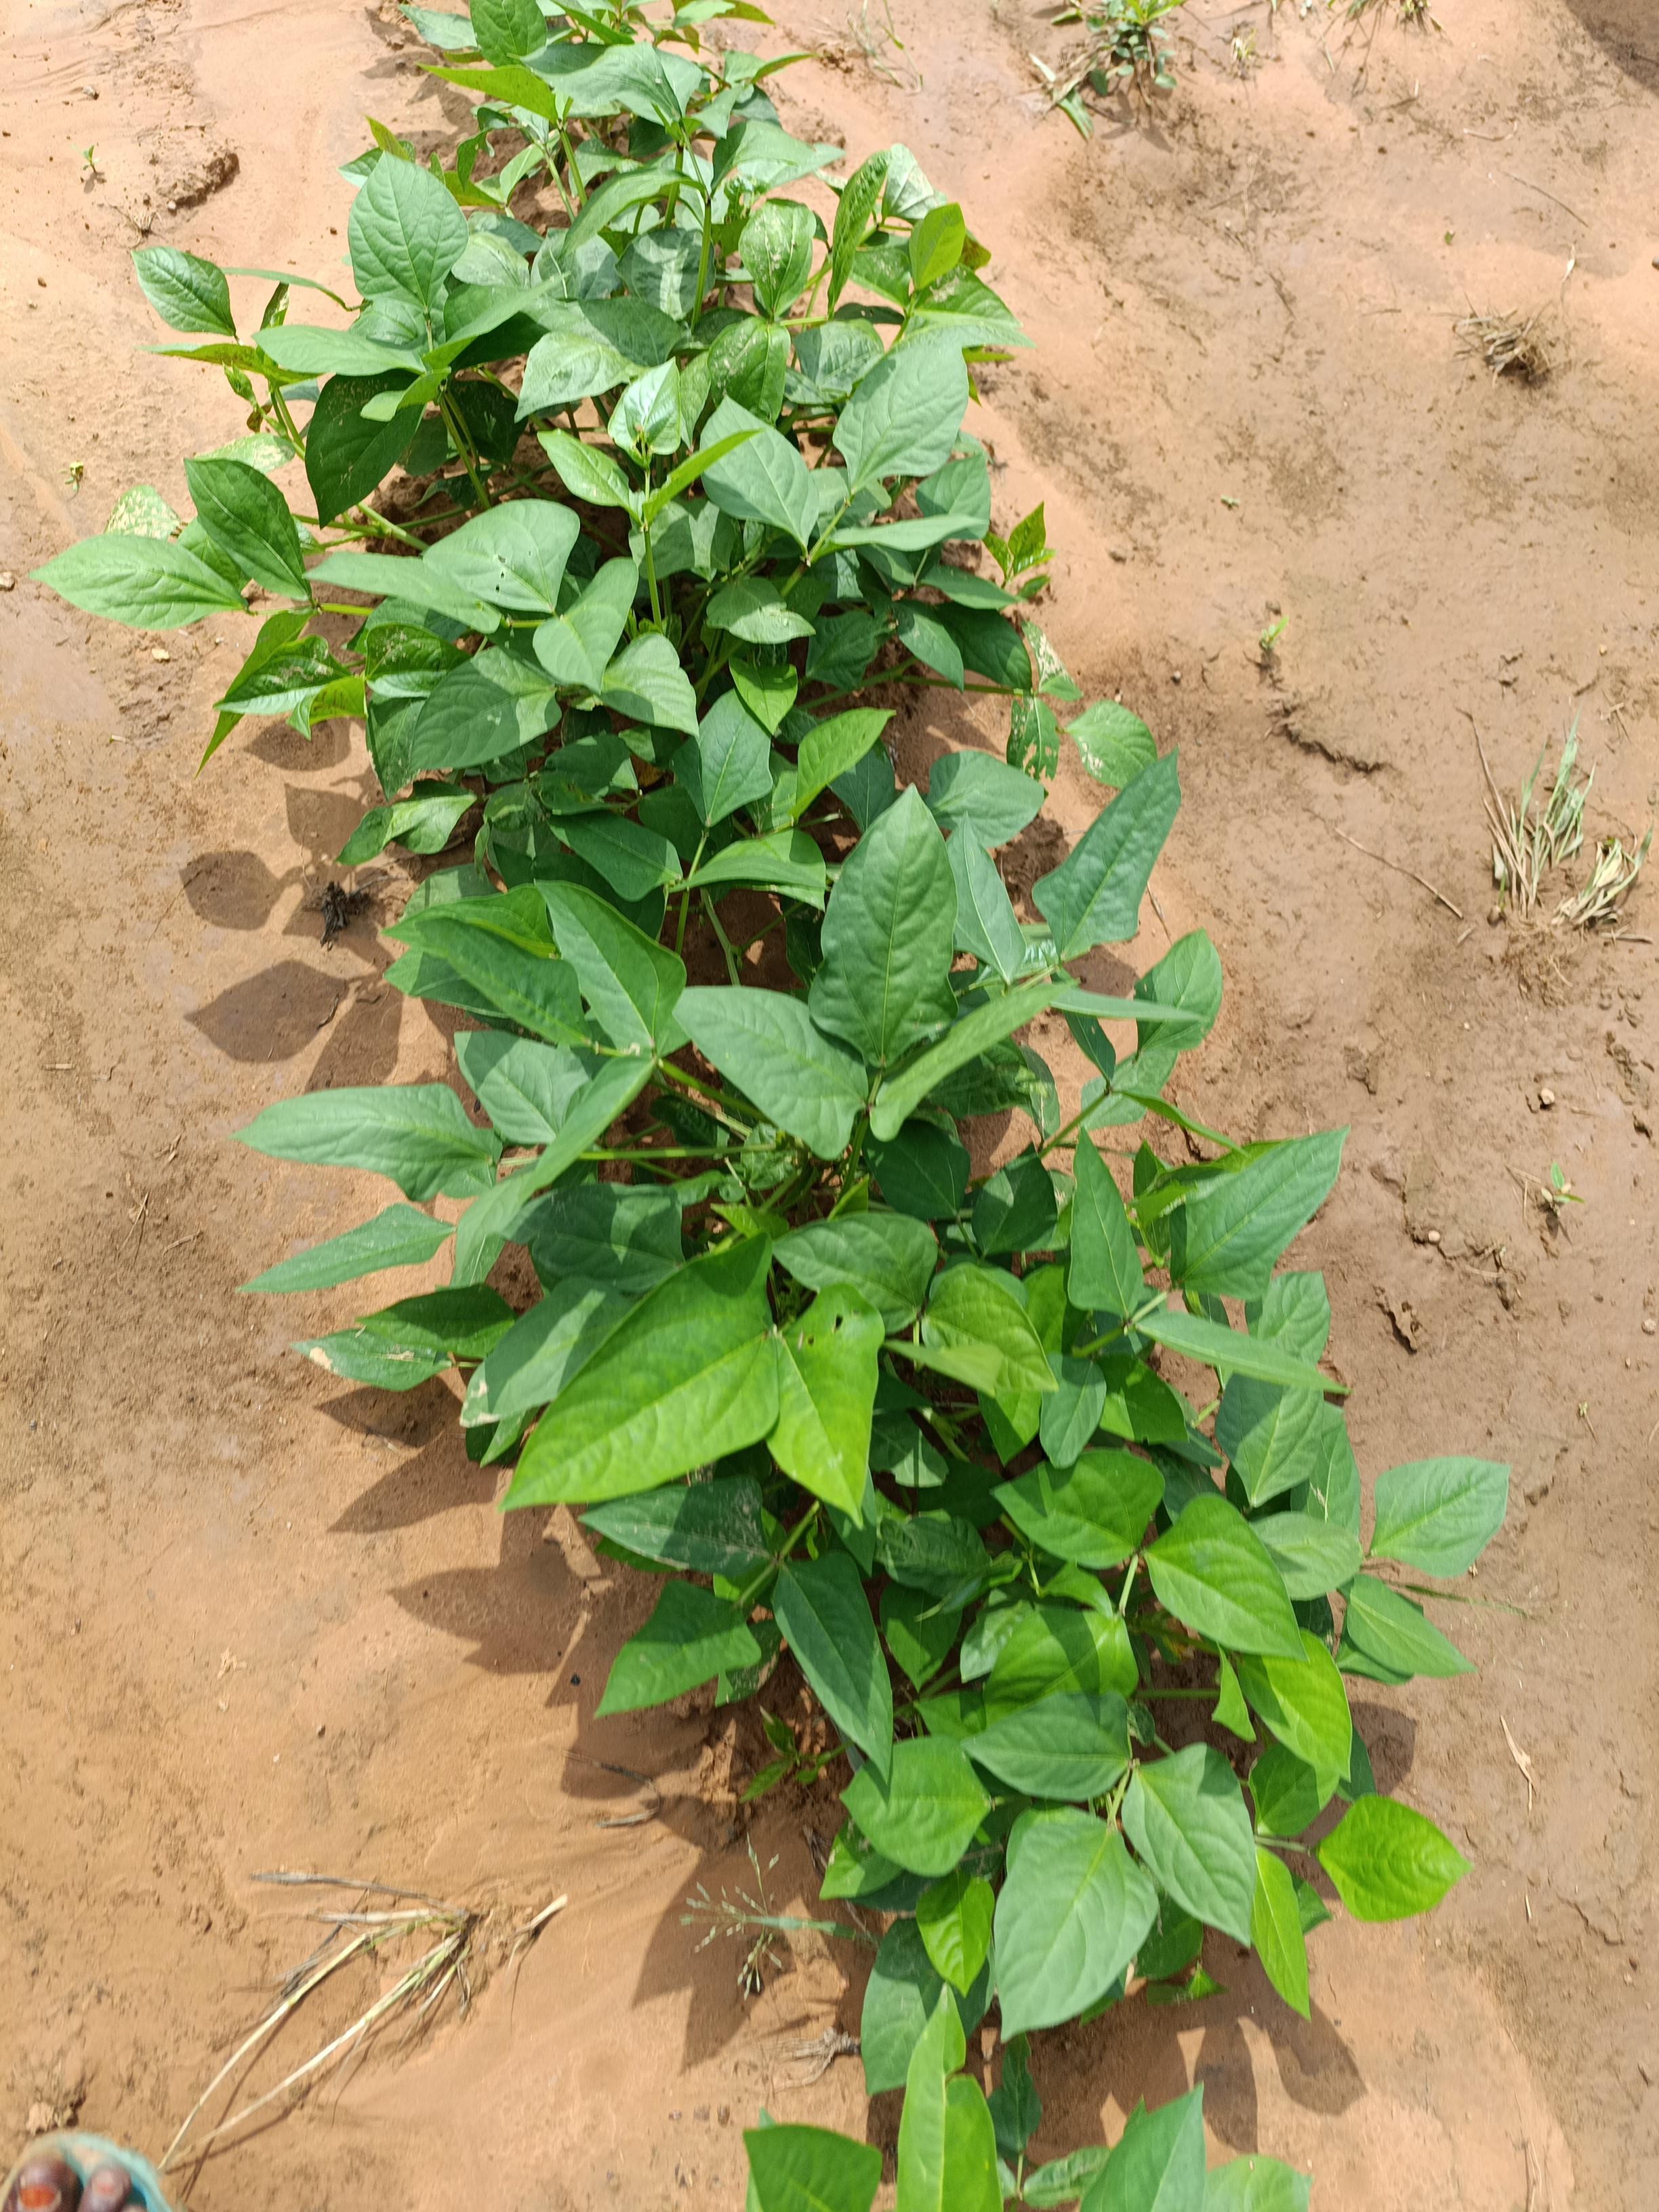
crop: cowpea
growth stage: emergence
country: Nigeria
